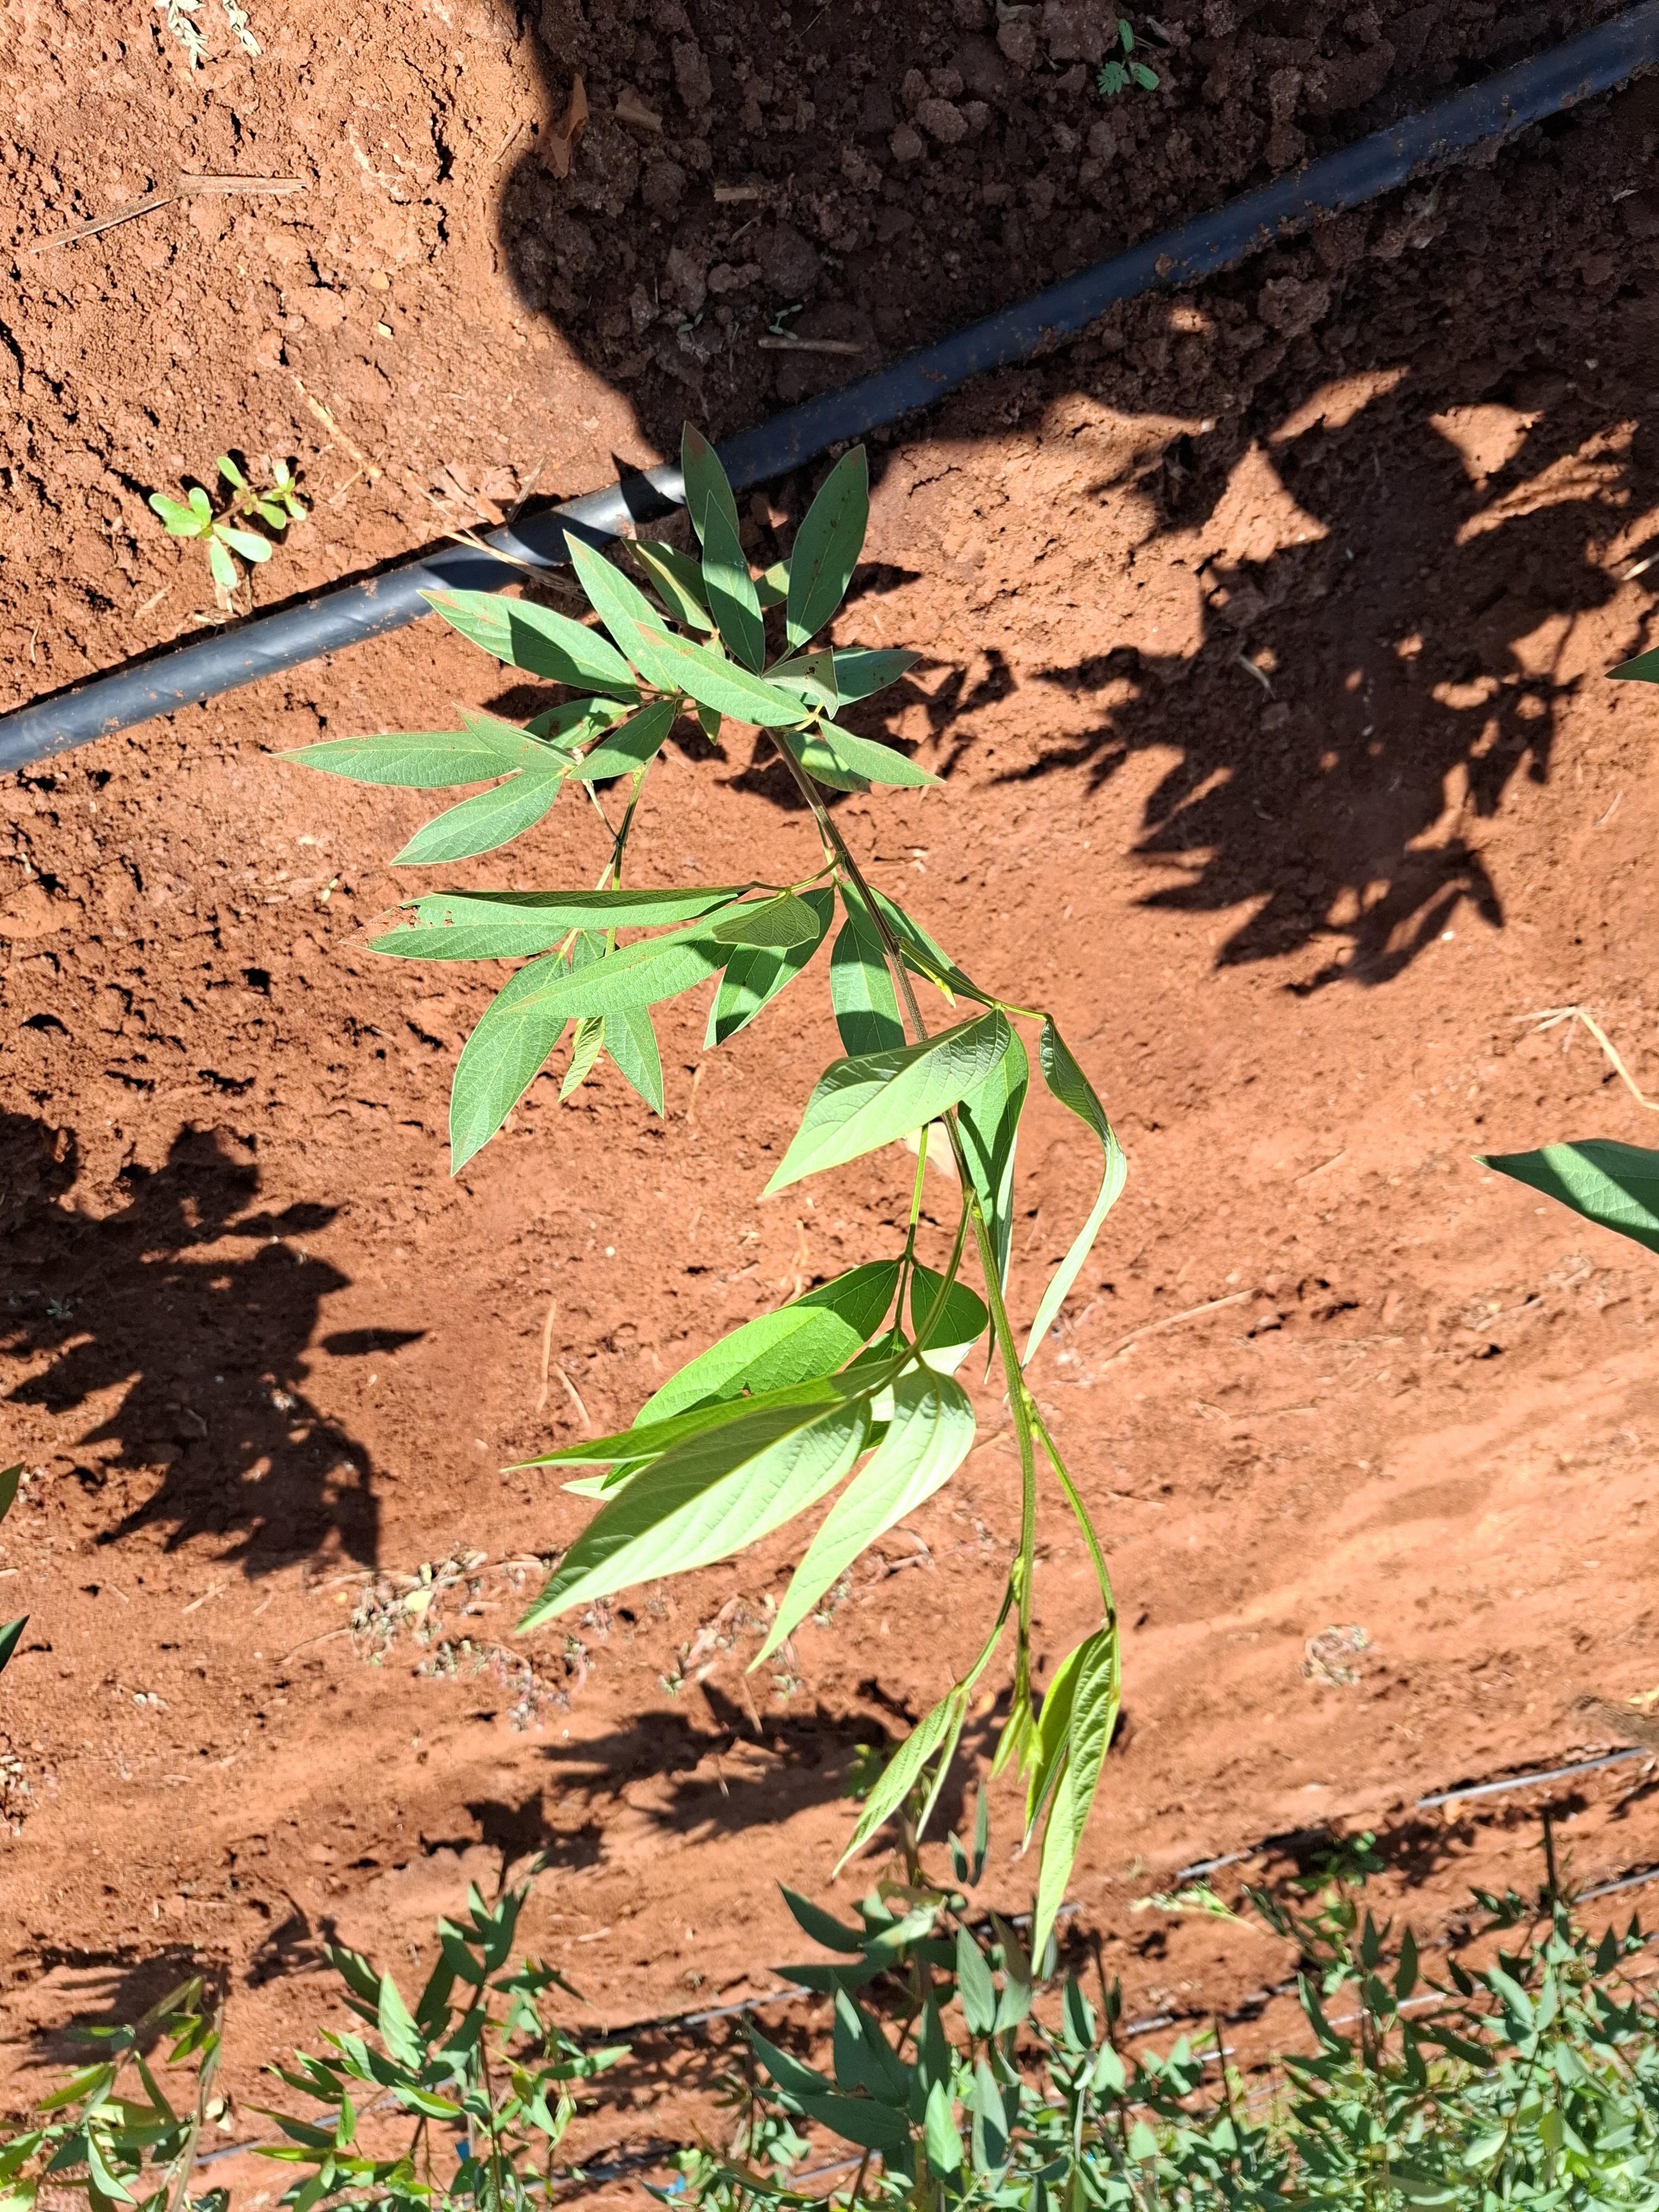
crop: pigeonpea
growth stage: flowering
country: Kenya
